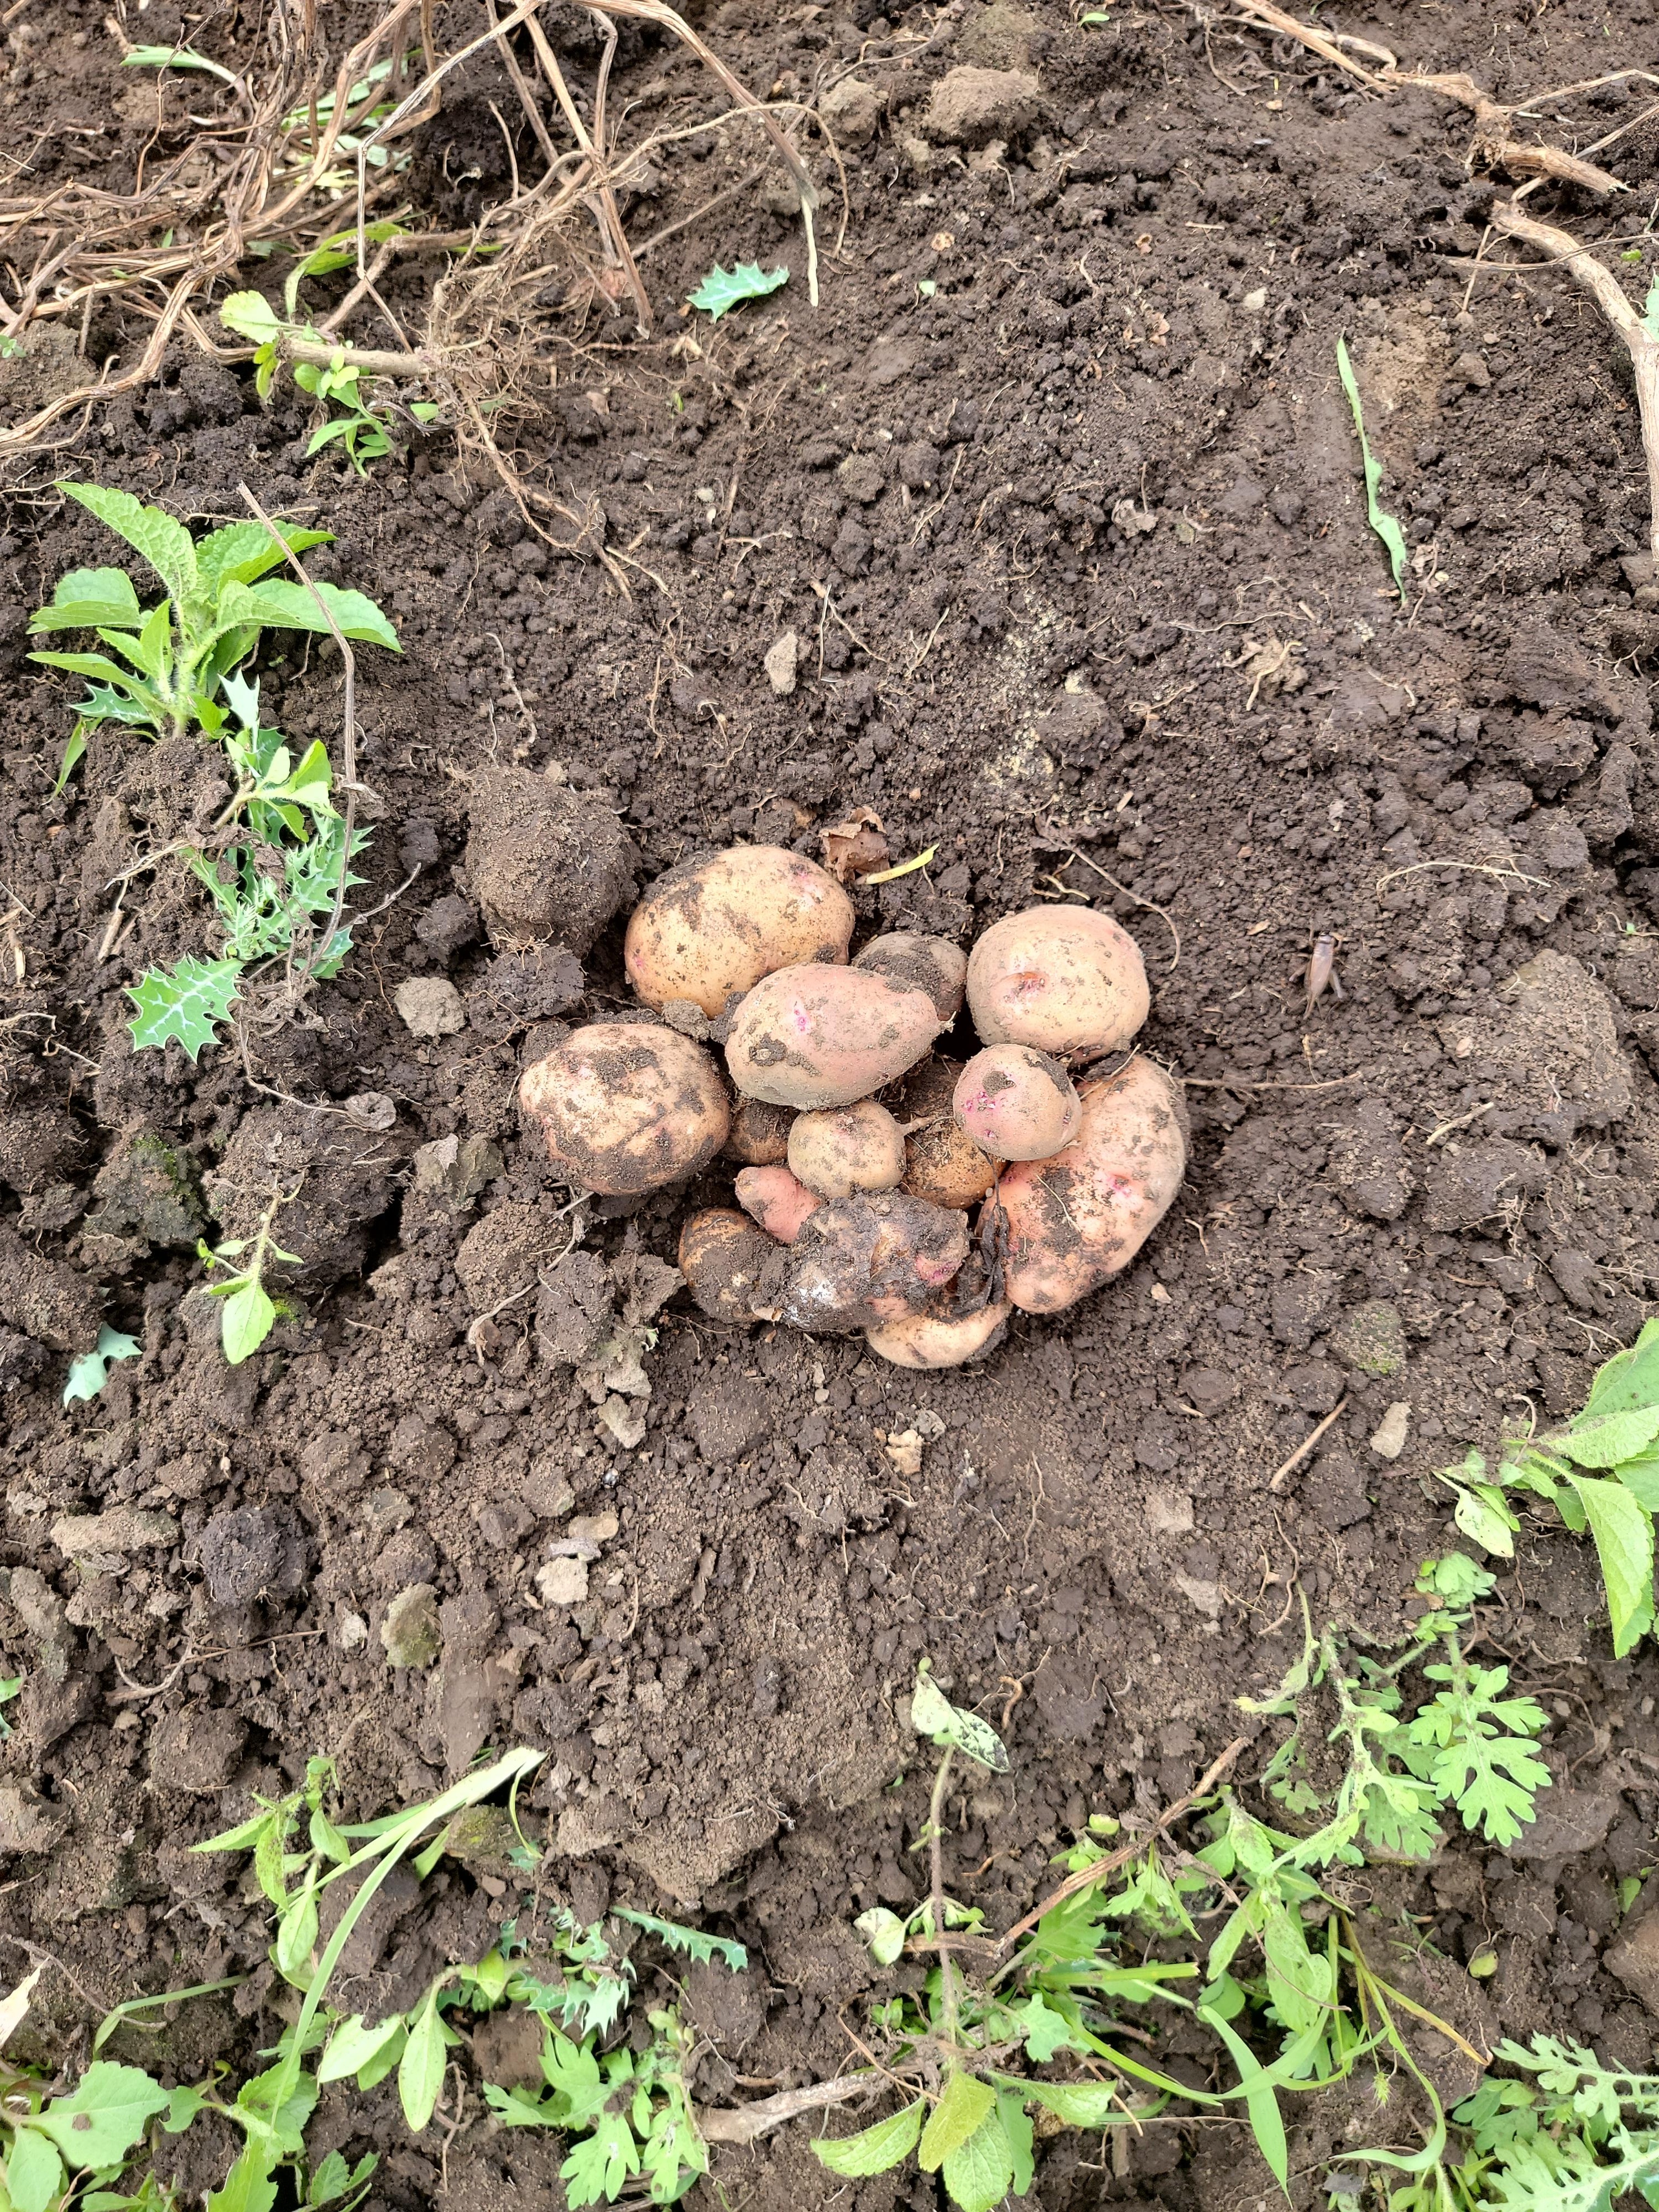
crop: potato
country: Tanzania
